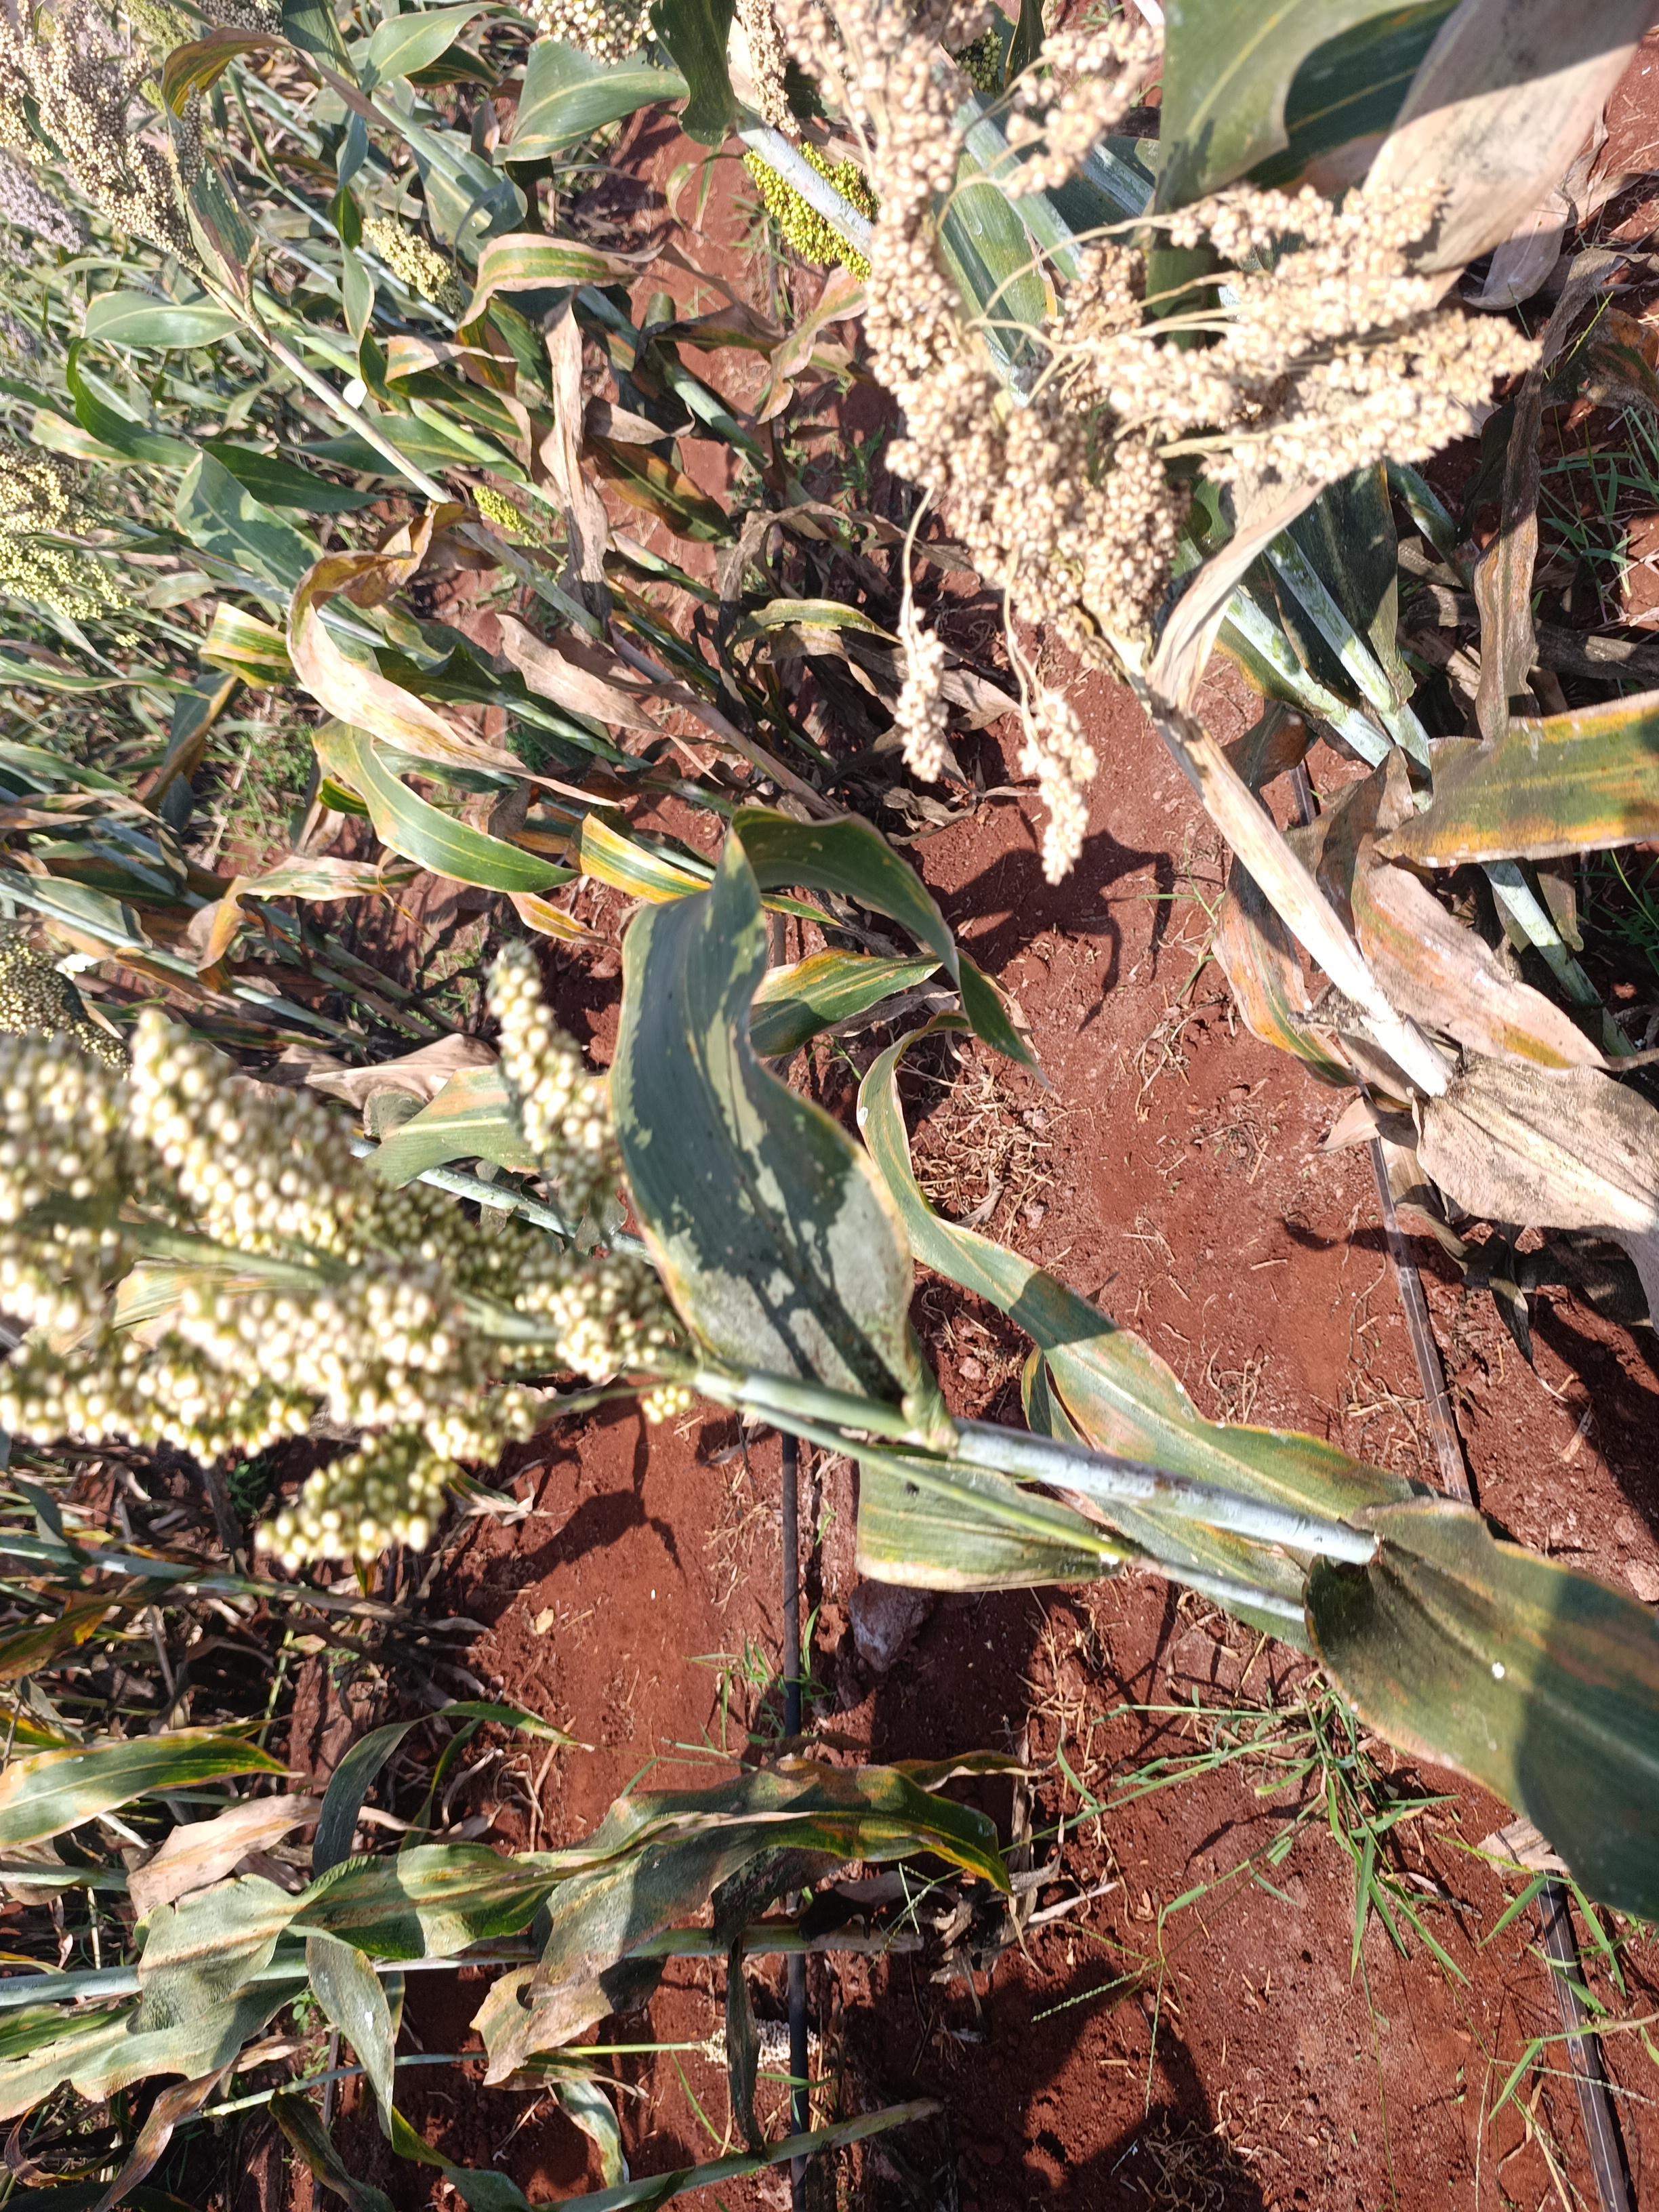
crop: sorghum
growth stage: filling grain
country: Kenya
